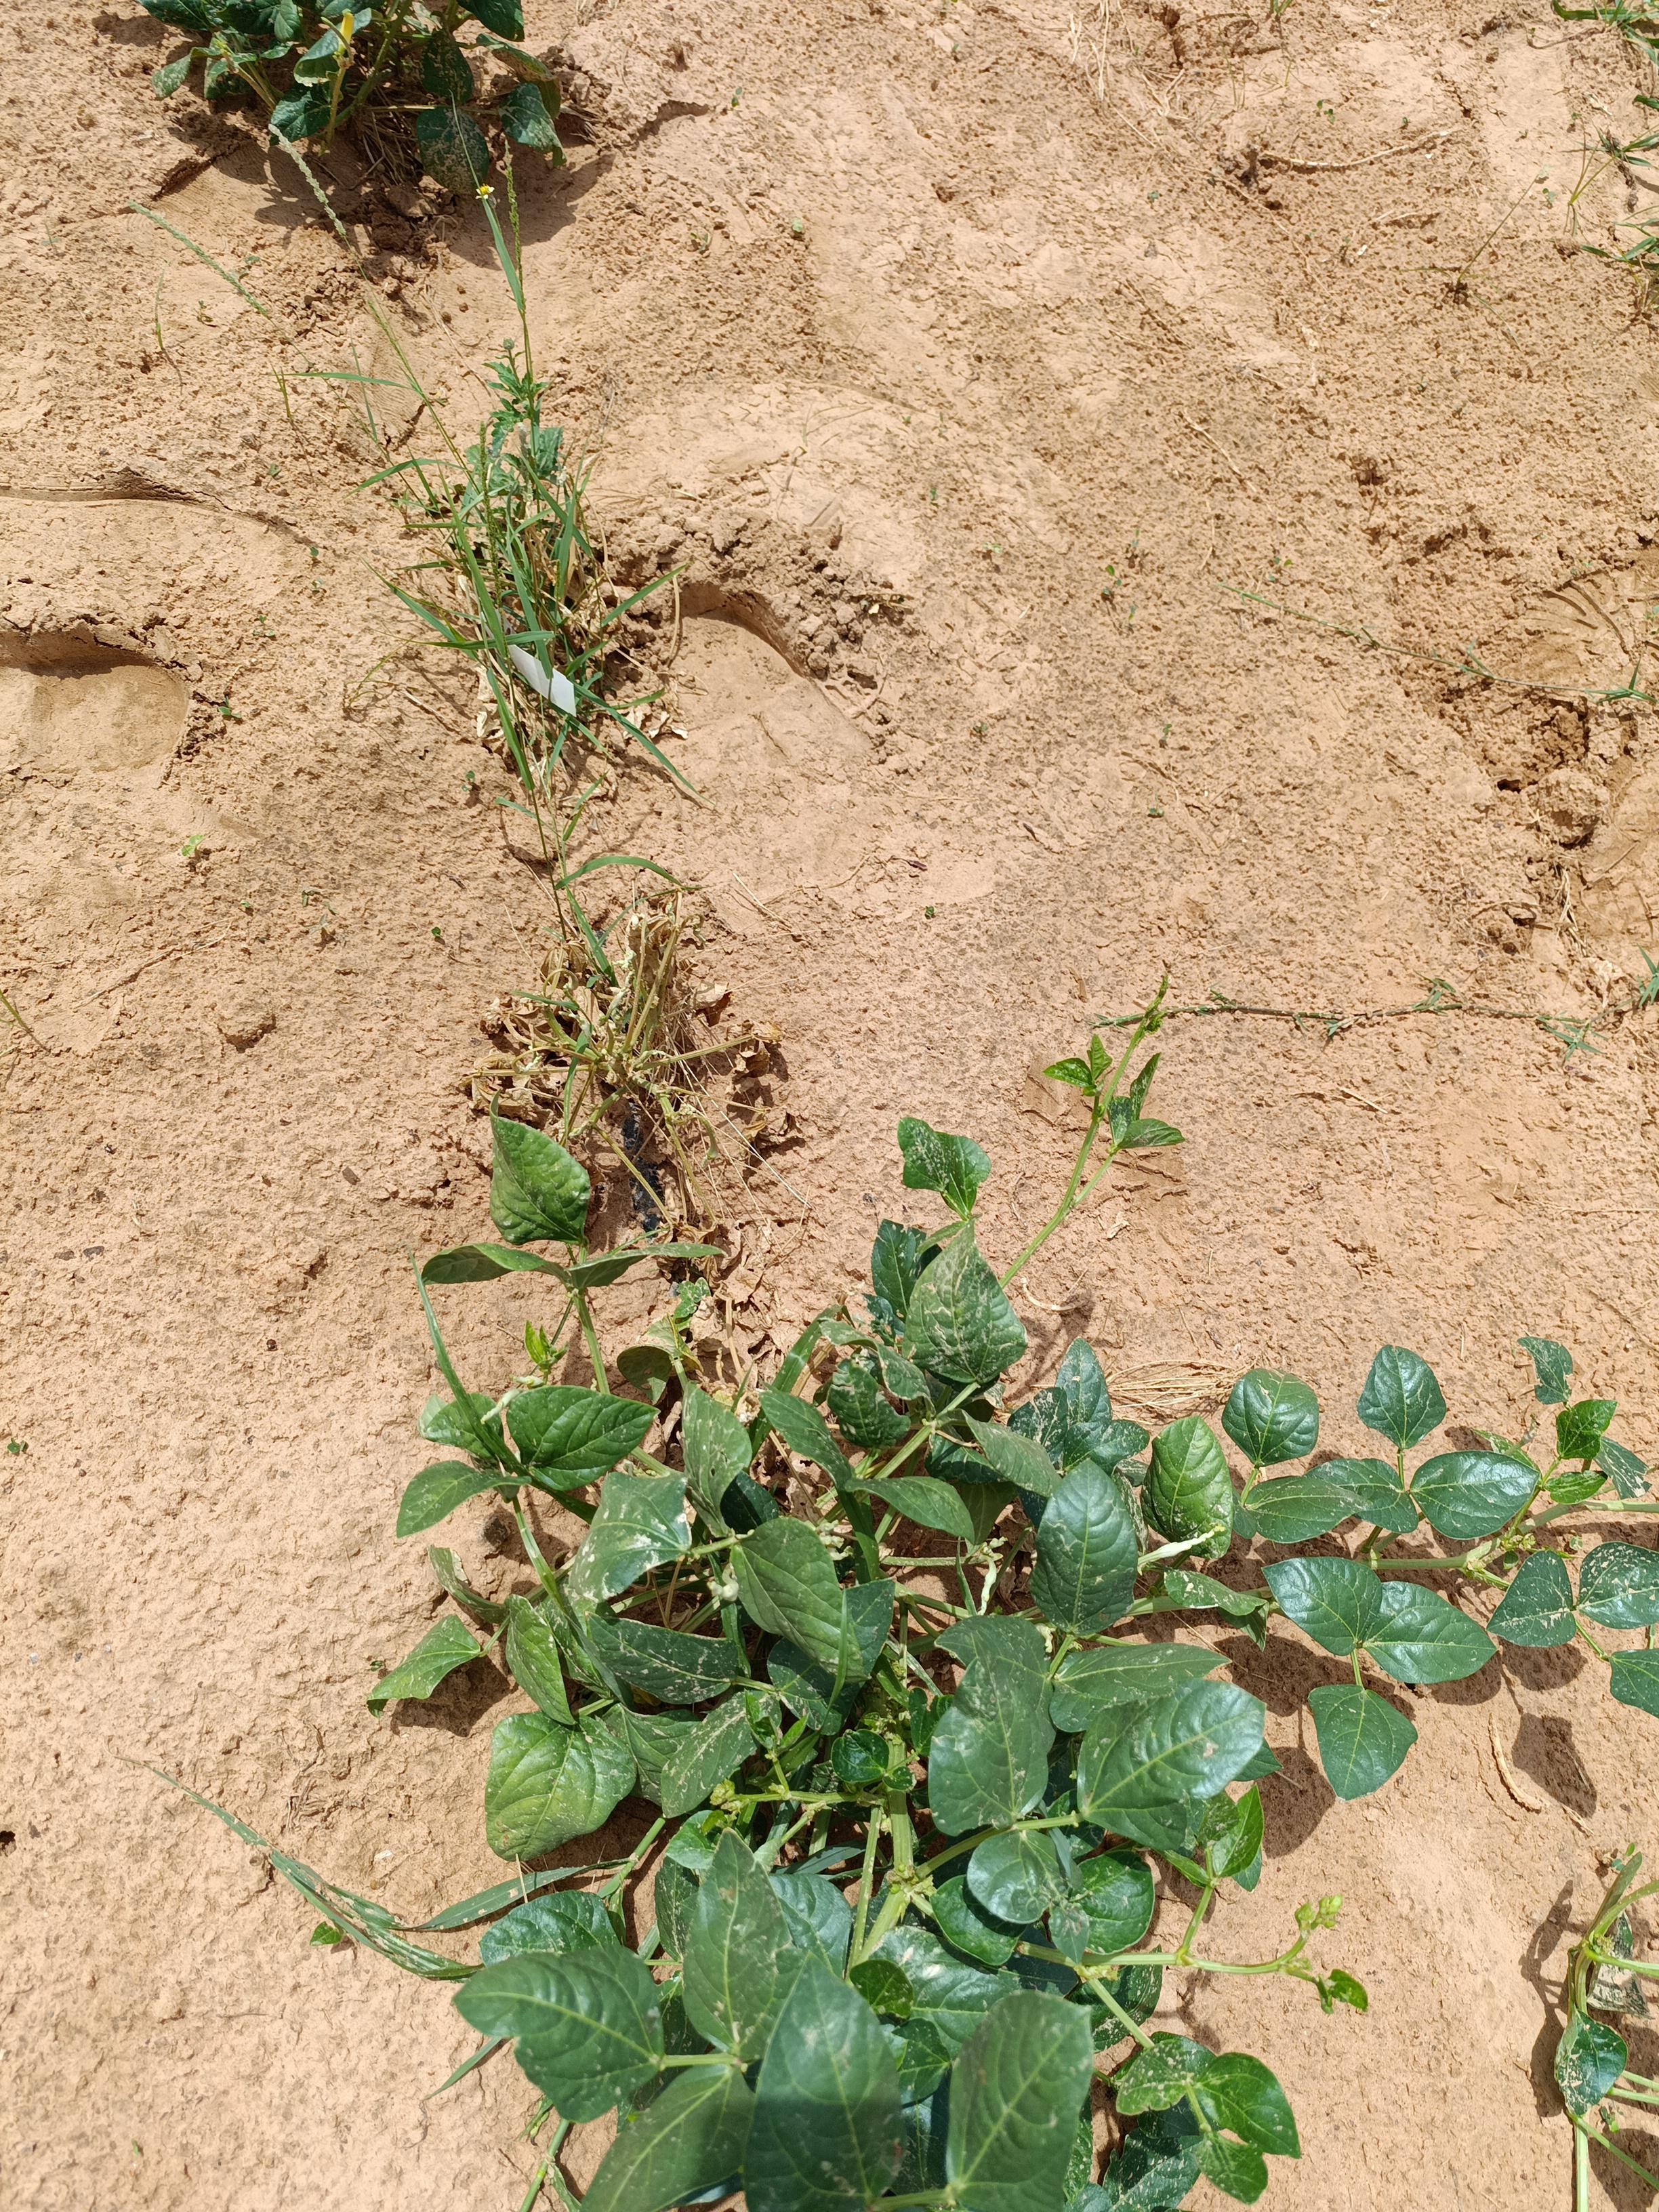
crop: cowpea
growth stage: flowering
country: Nigeria
